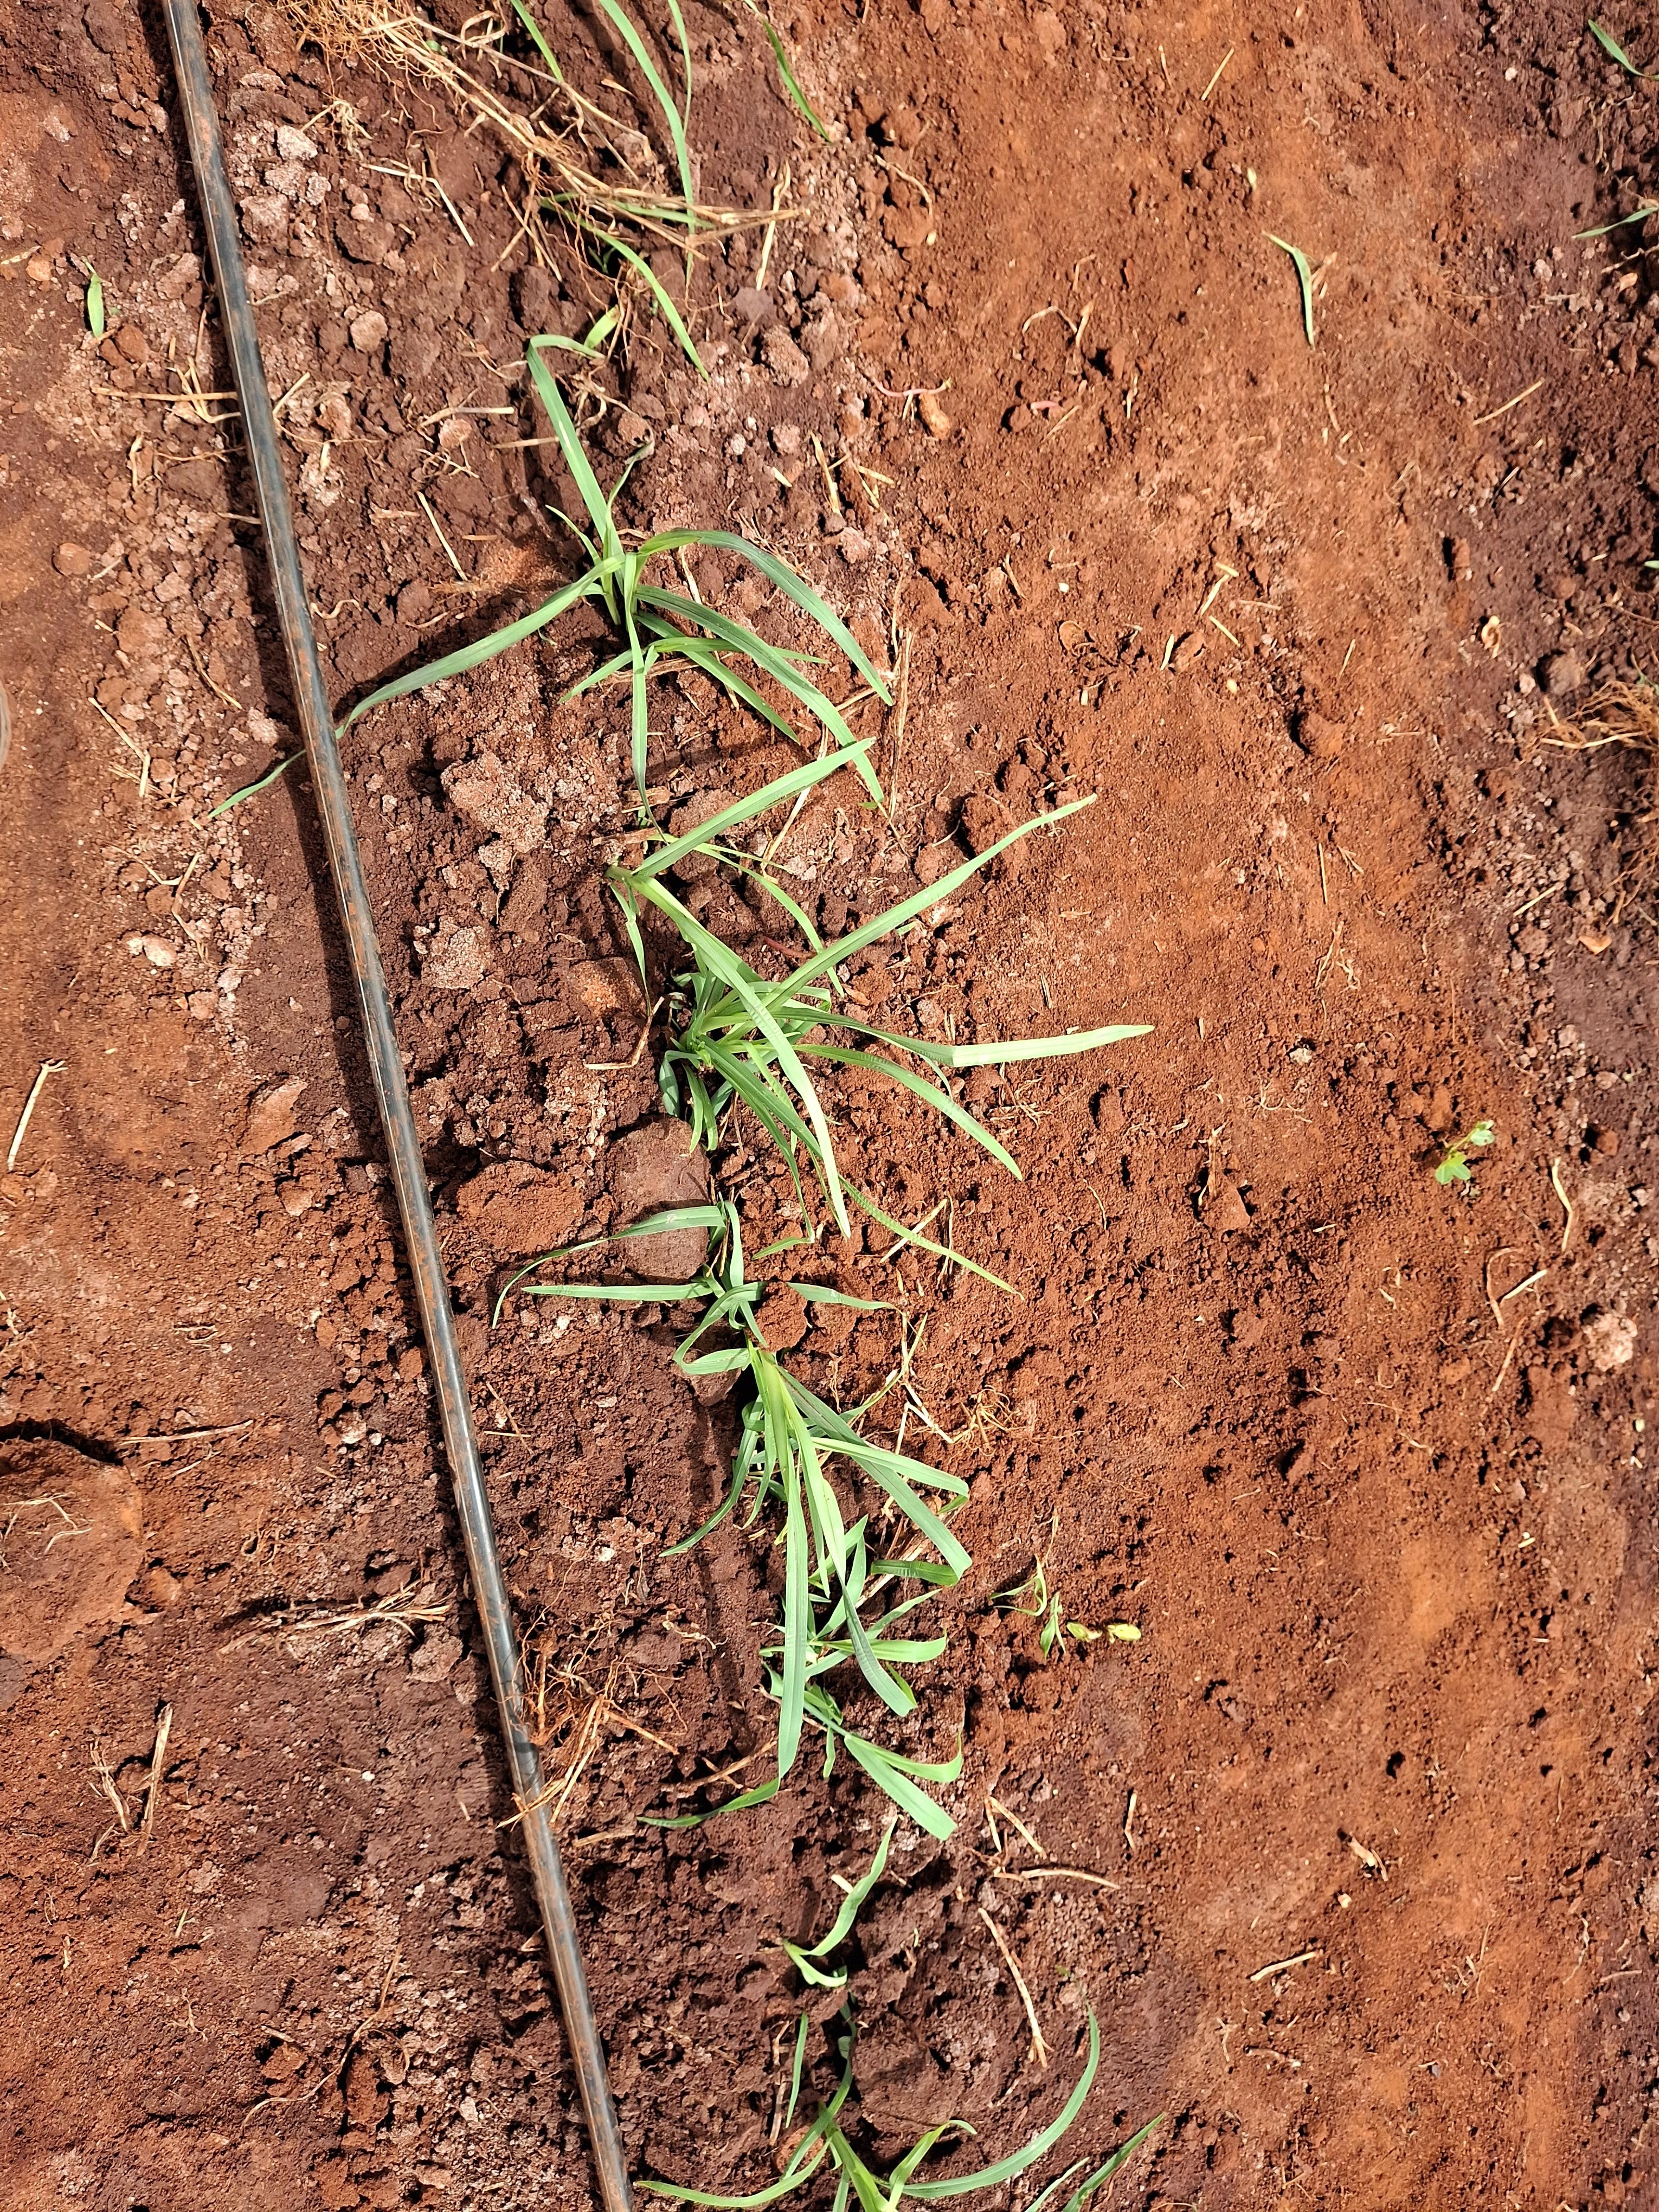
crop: finger millet
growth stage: vegetative
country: Kenya
